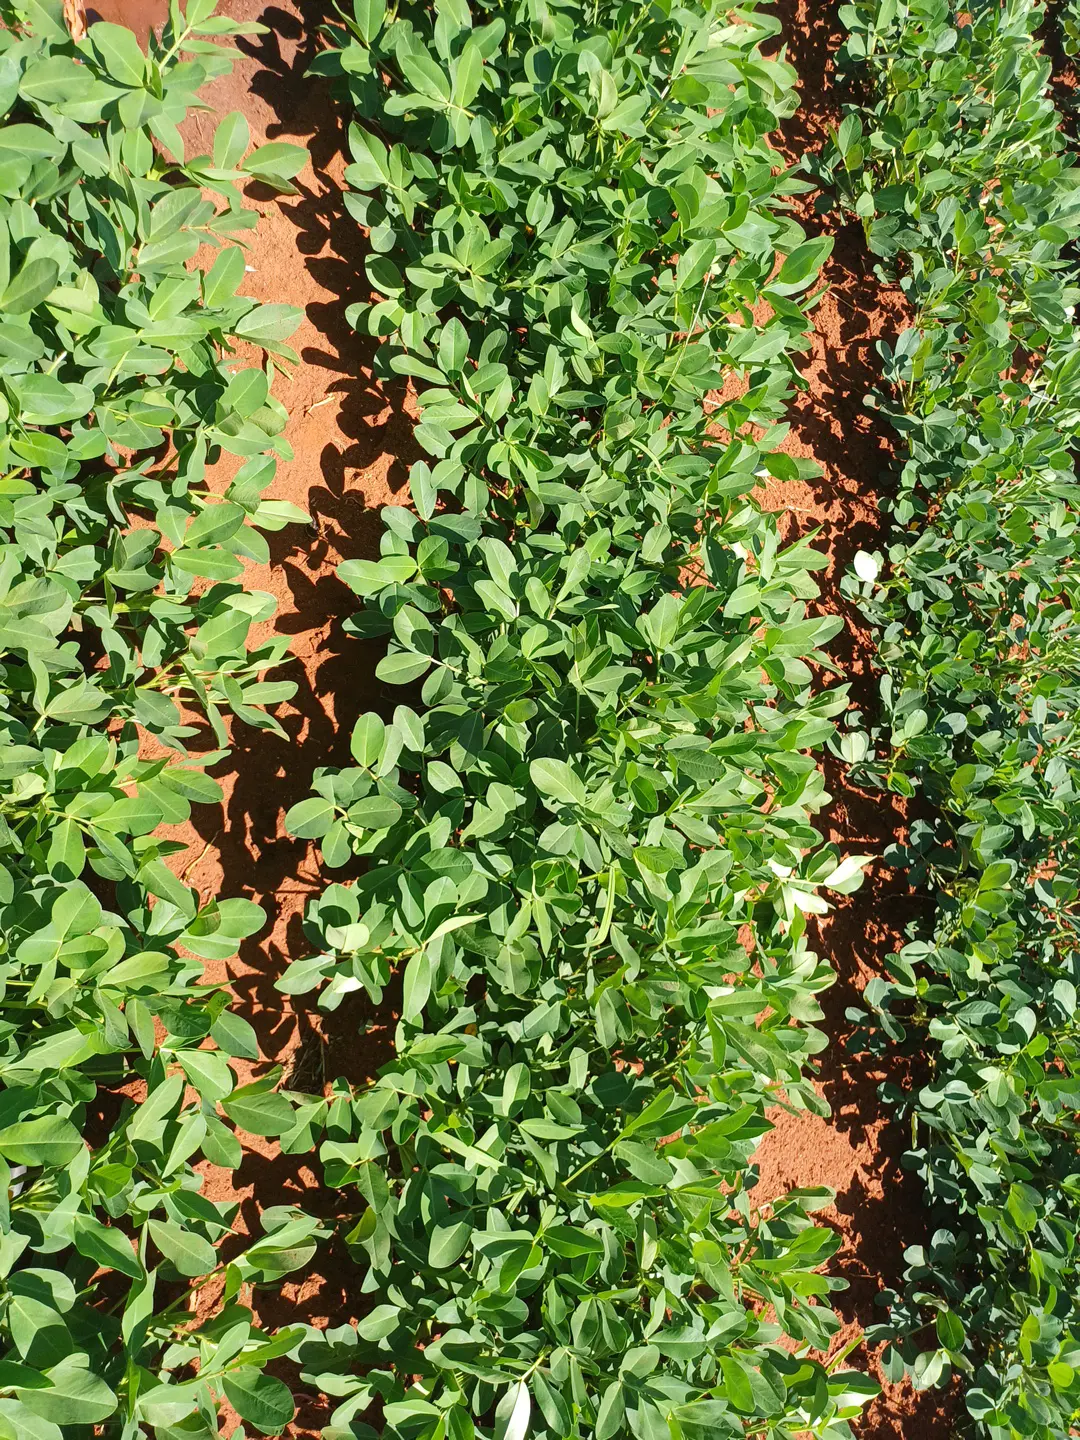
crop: groundnut
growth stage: flowering
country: Kenya
